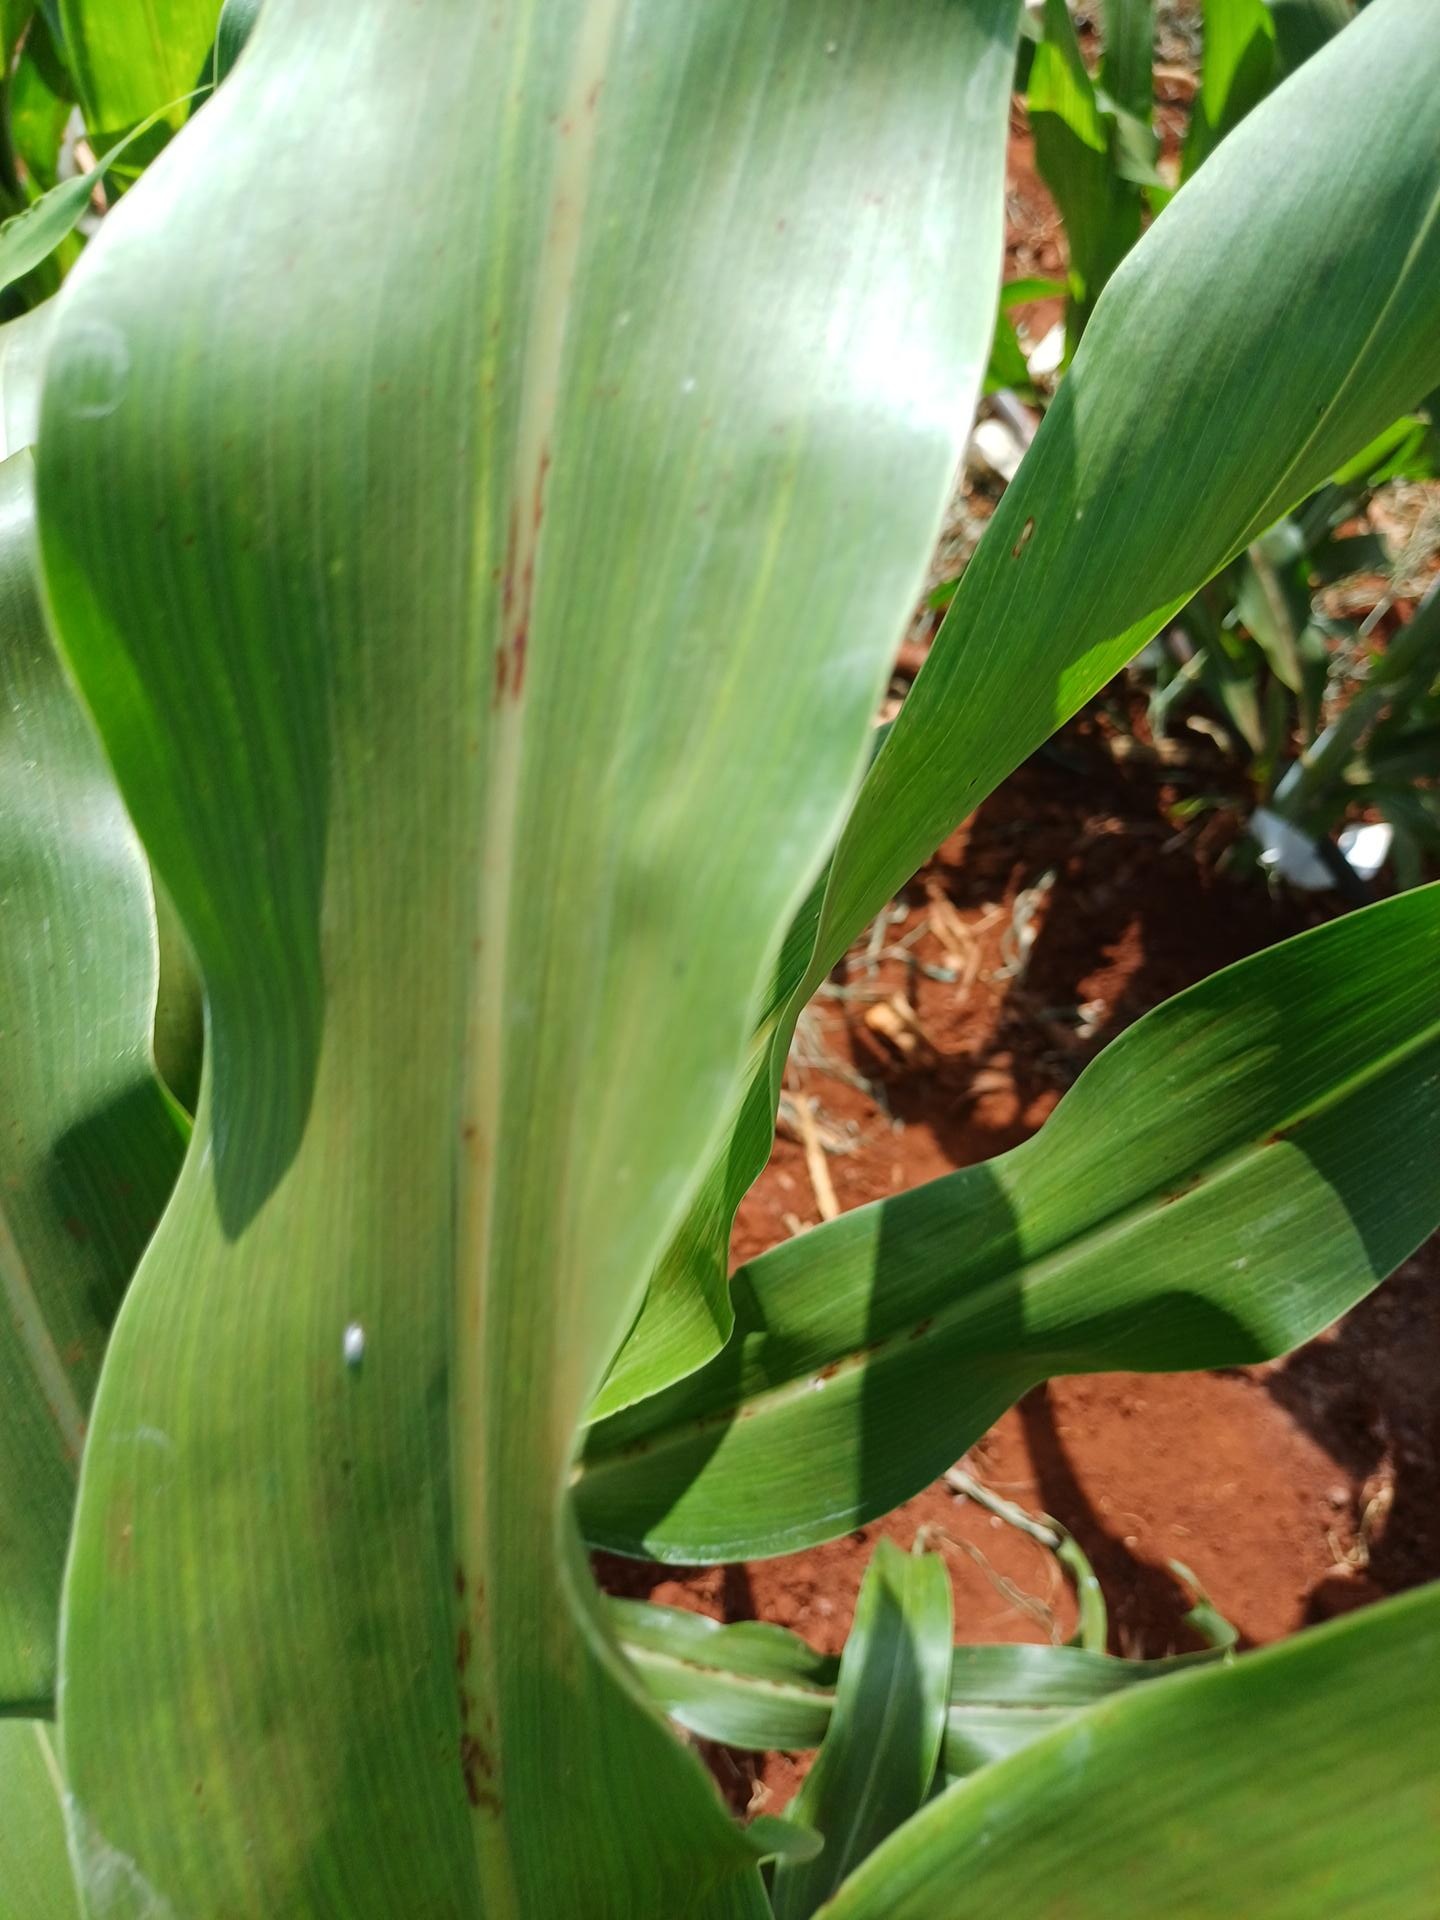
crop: sorghum
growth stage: vegetative
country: Kenya
